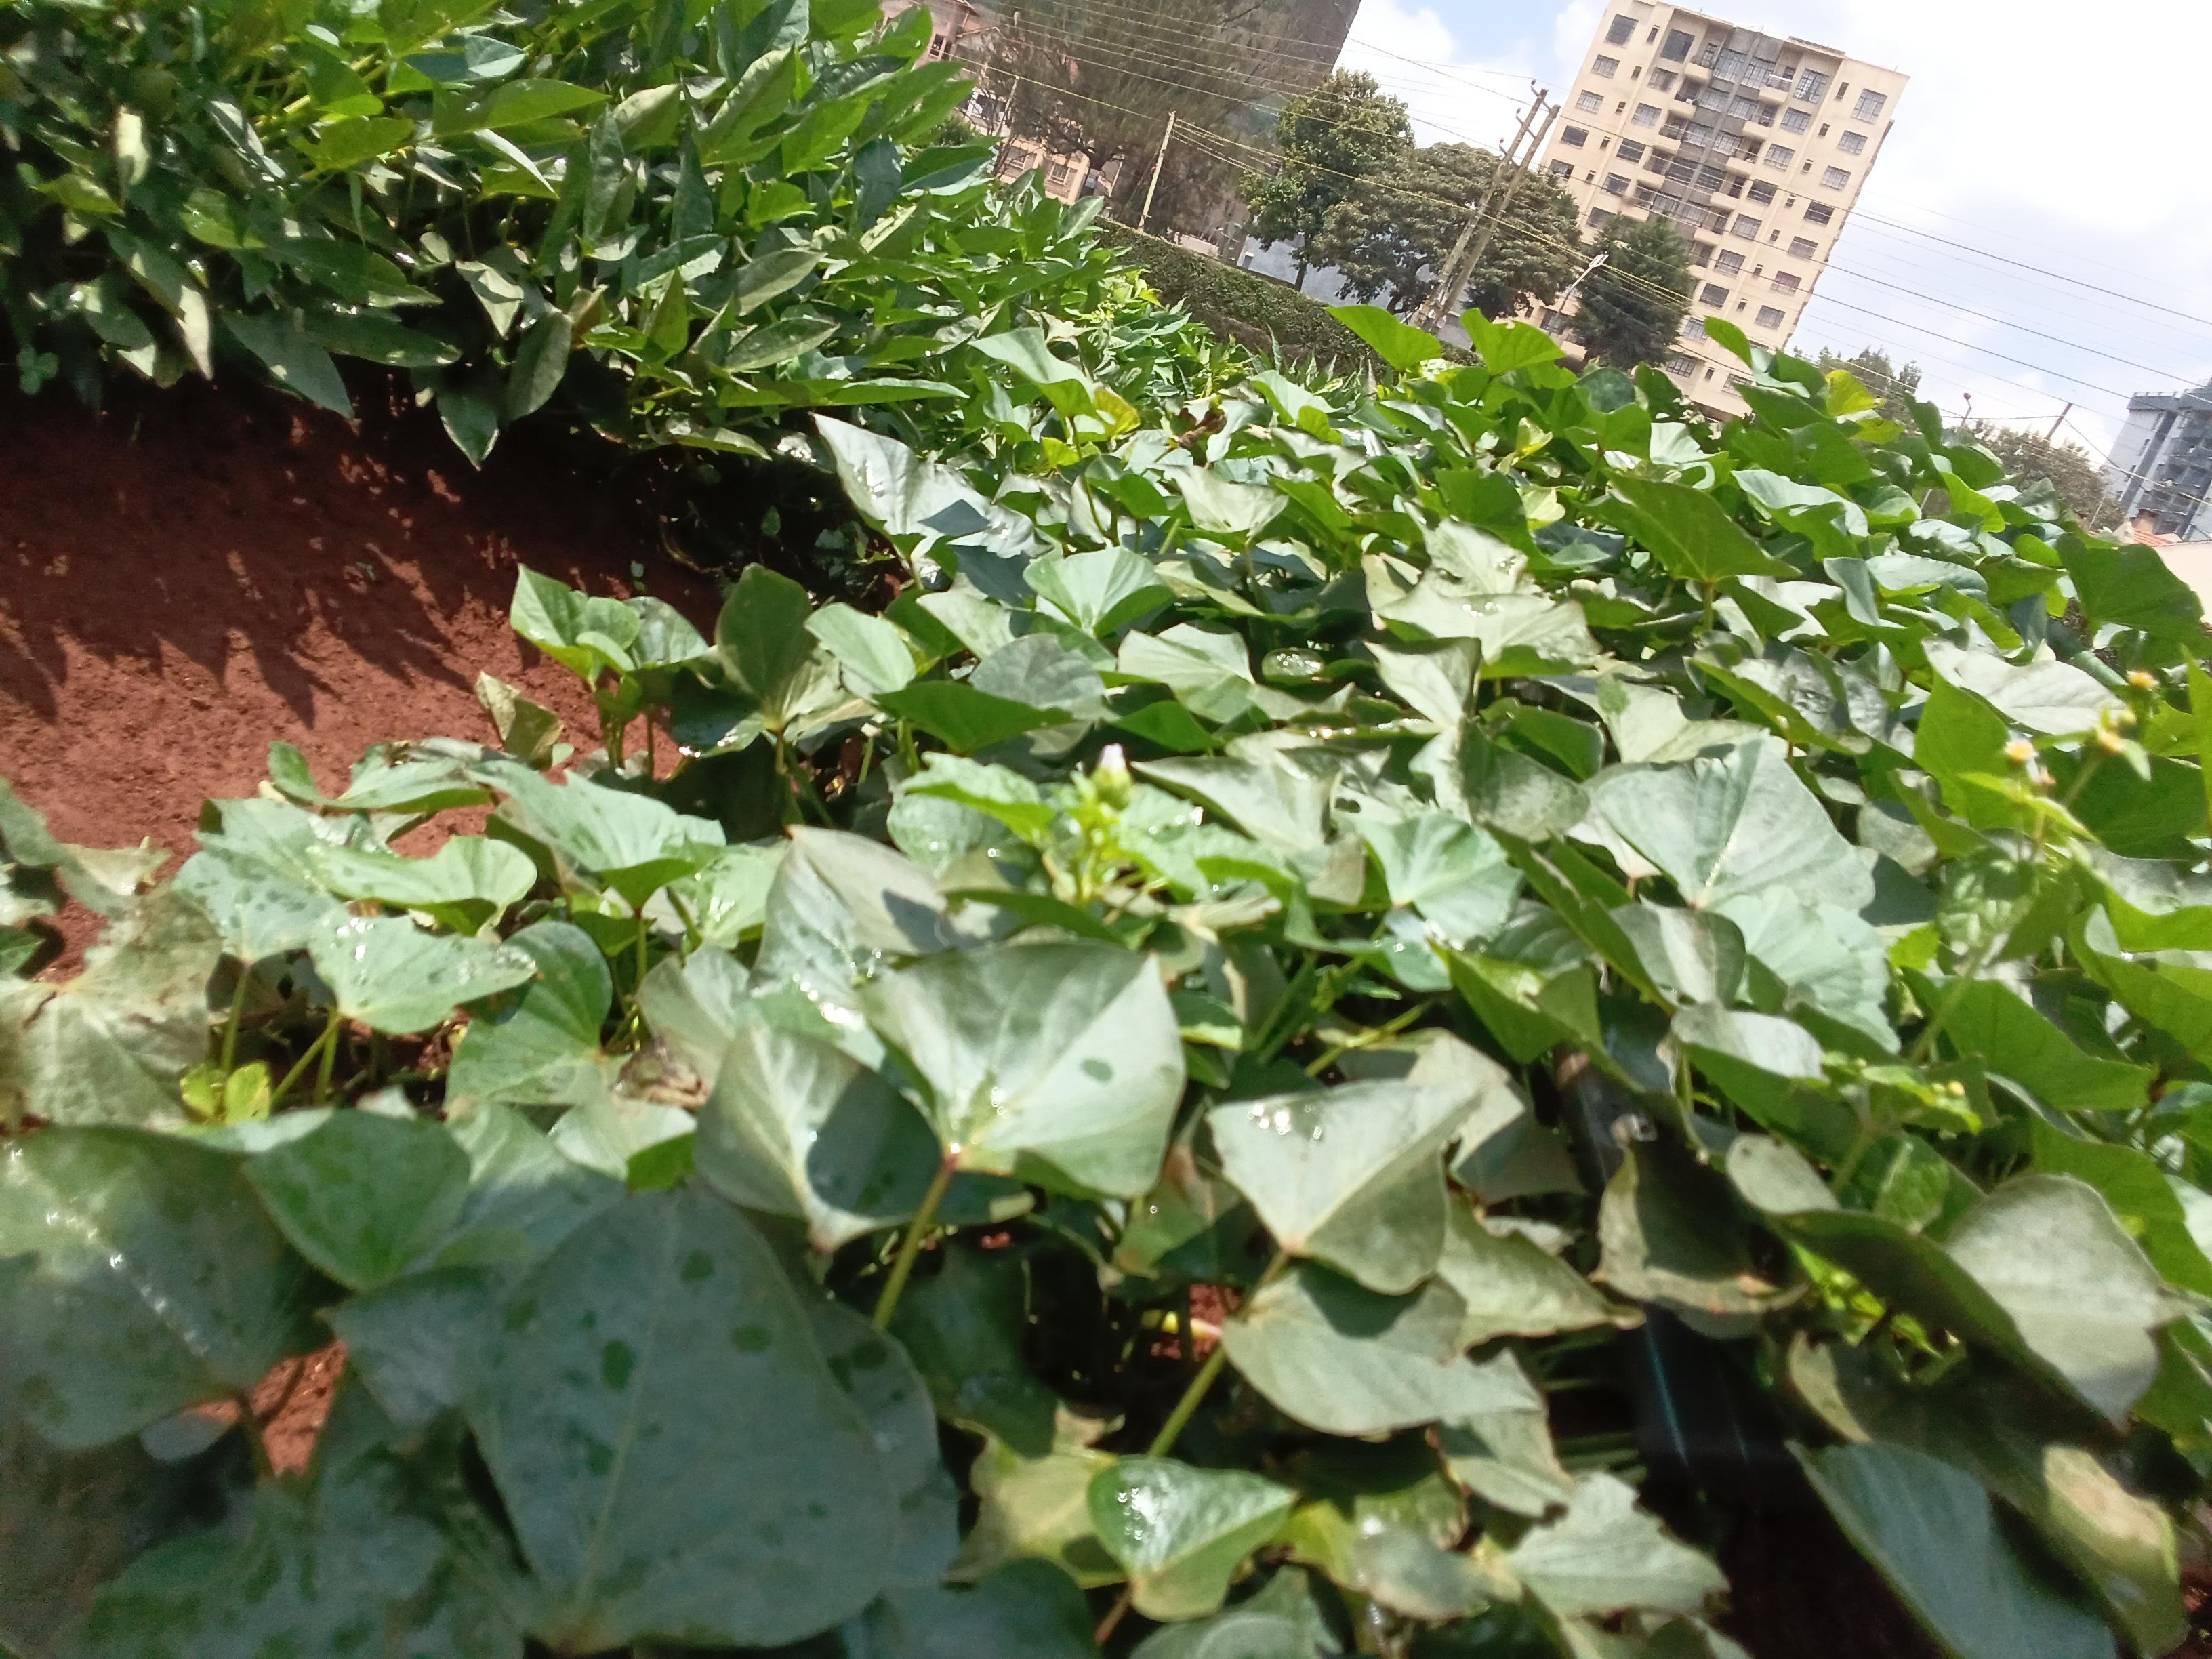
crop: sweet potato
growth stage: vegetative
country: Kenya
